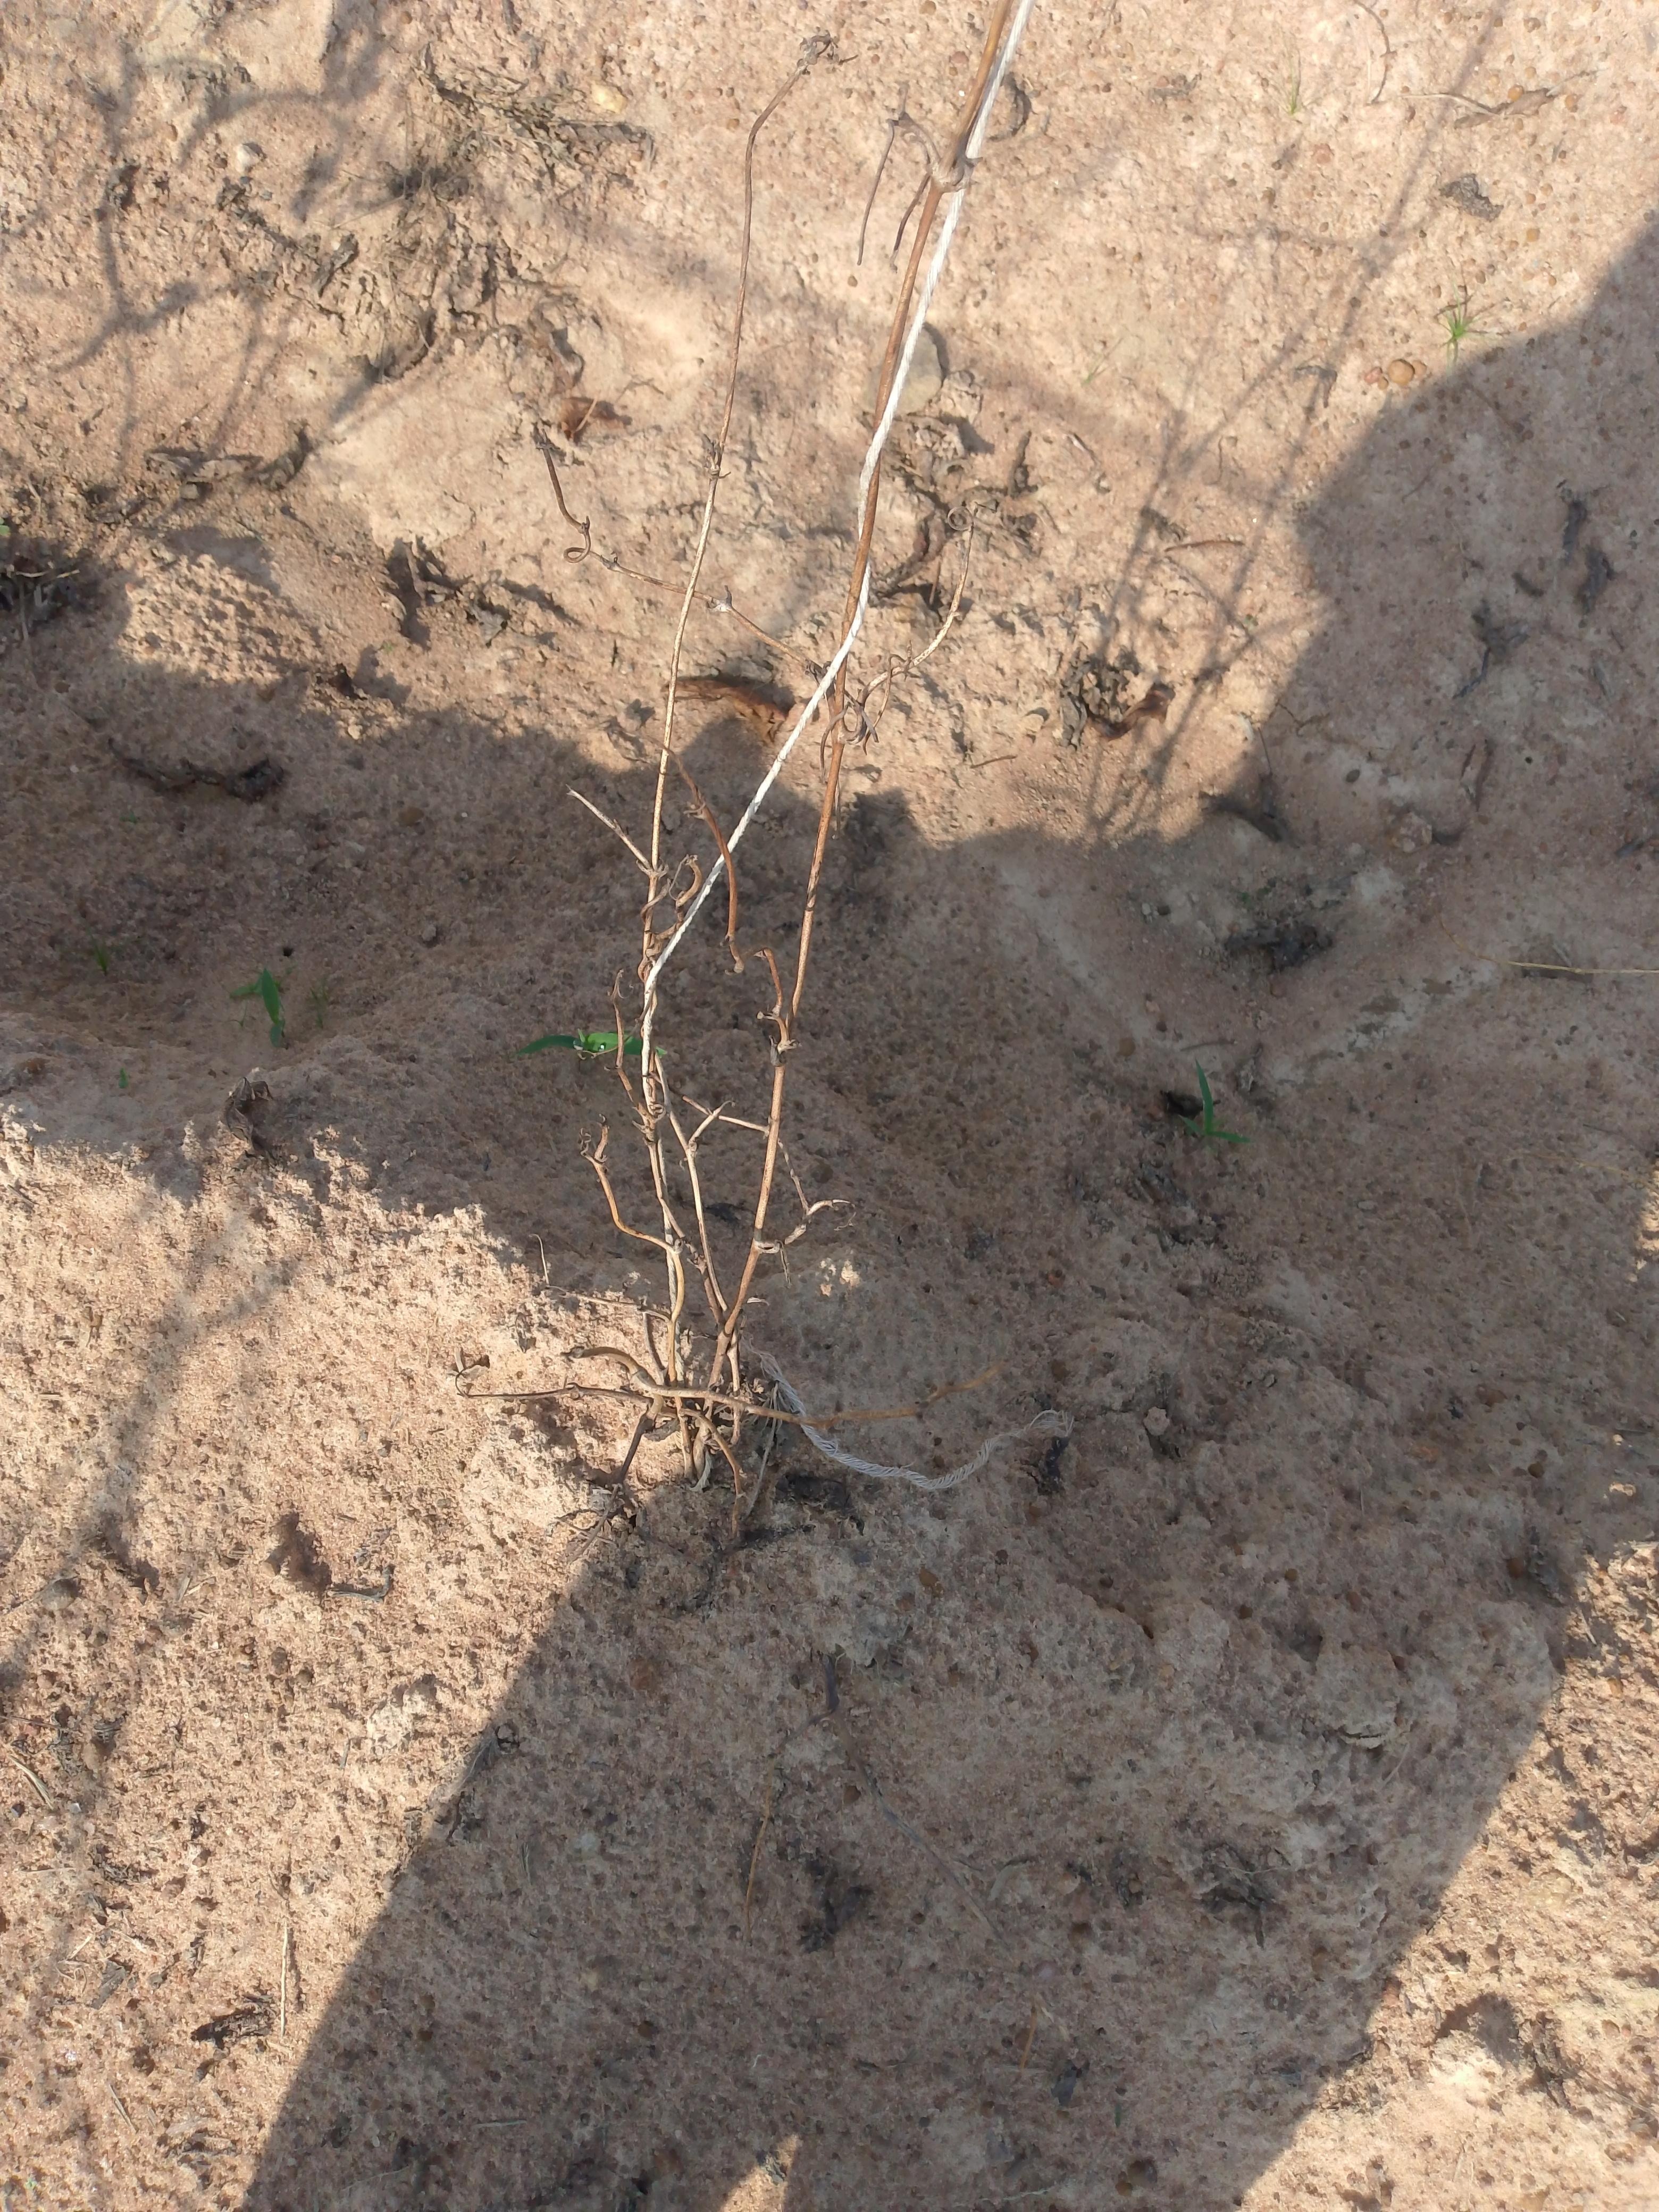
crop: yam
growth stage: maturity
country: Nigeria
